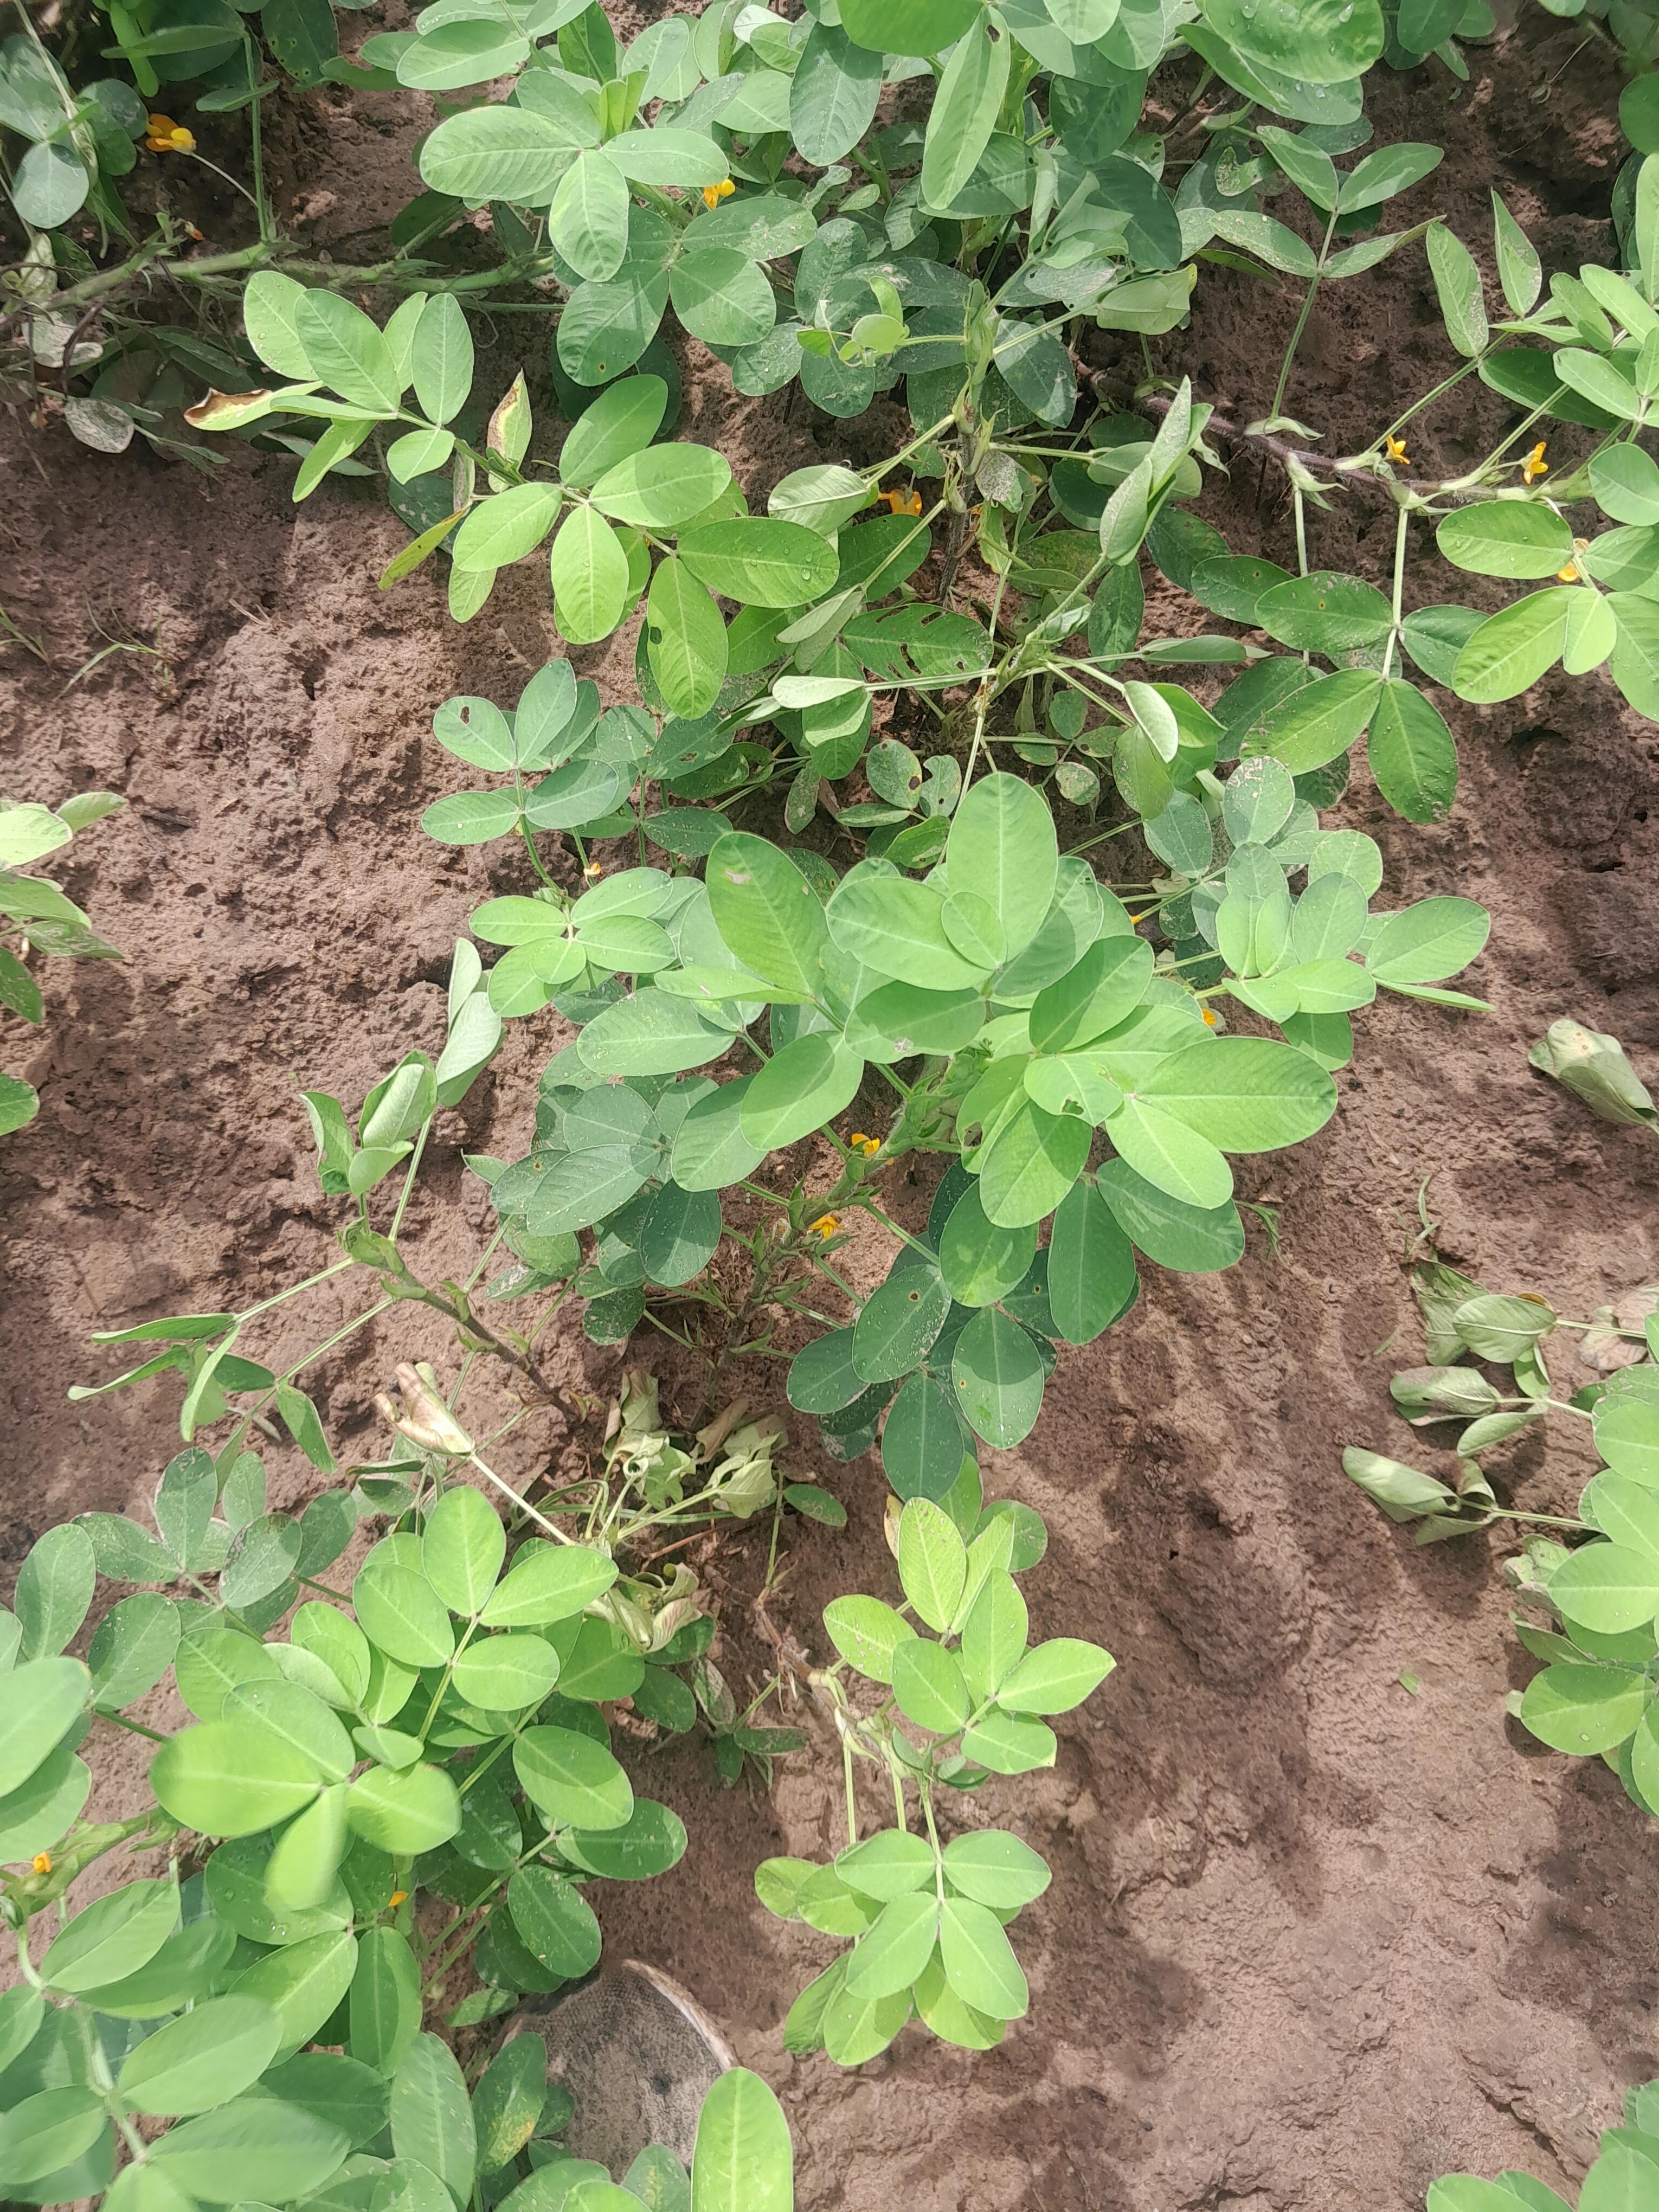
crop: groundnut
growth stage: flowering
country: Senegal
